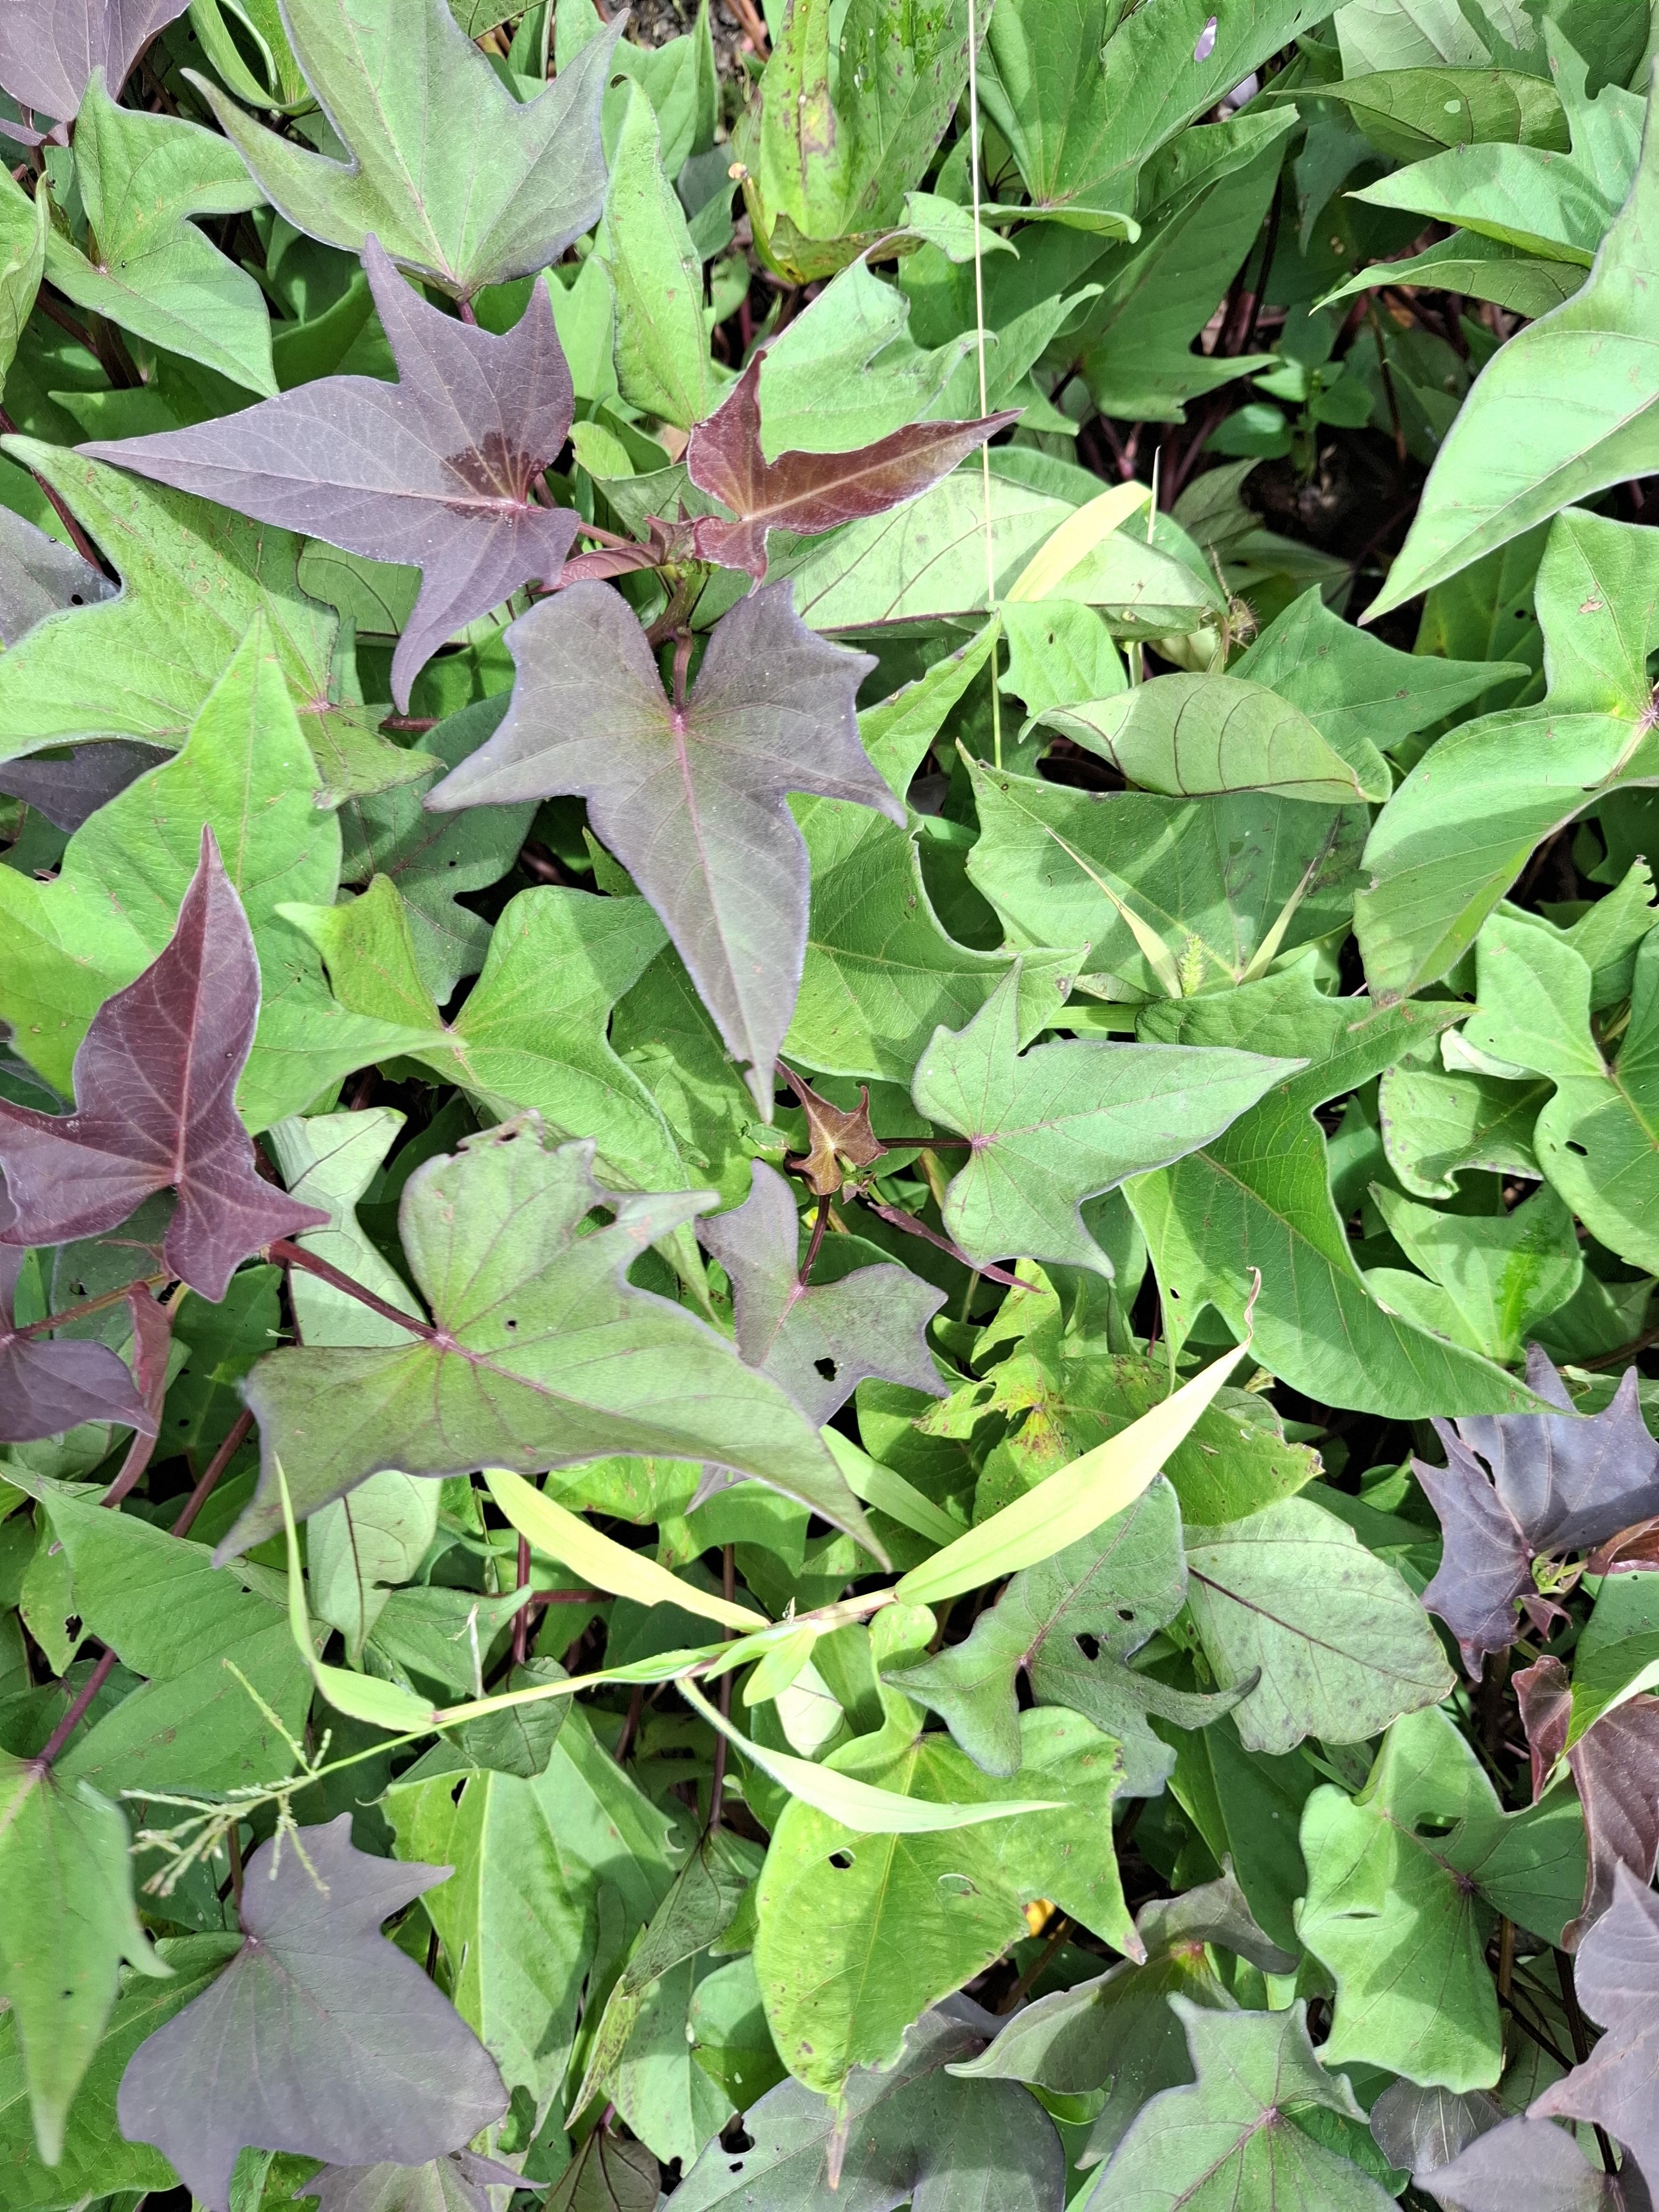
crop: sorghum
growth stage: harvest maturity
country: Tanzania
